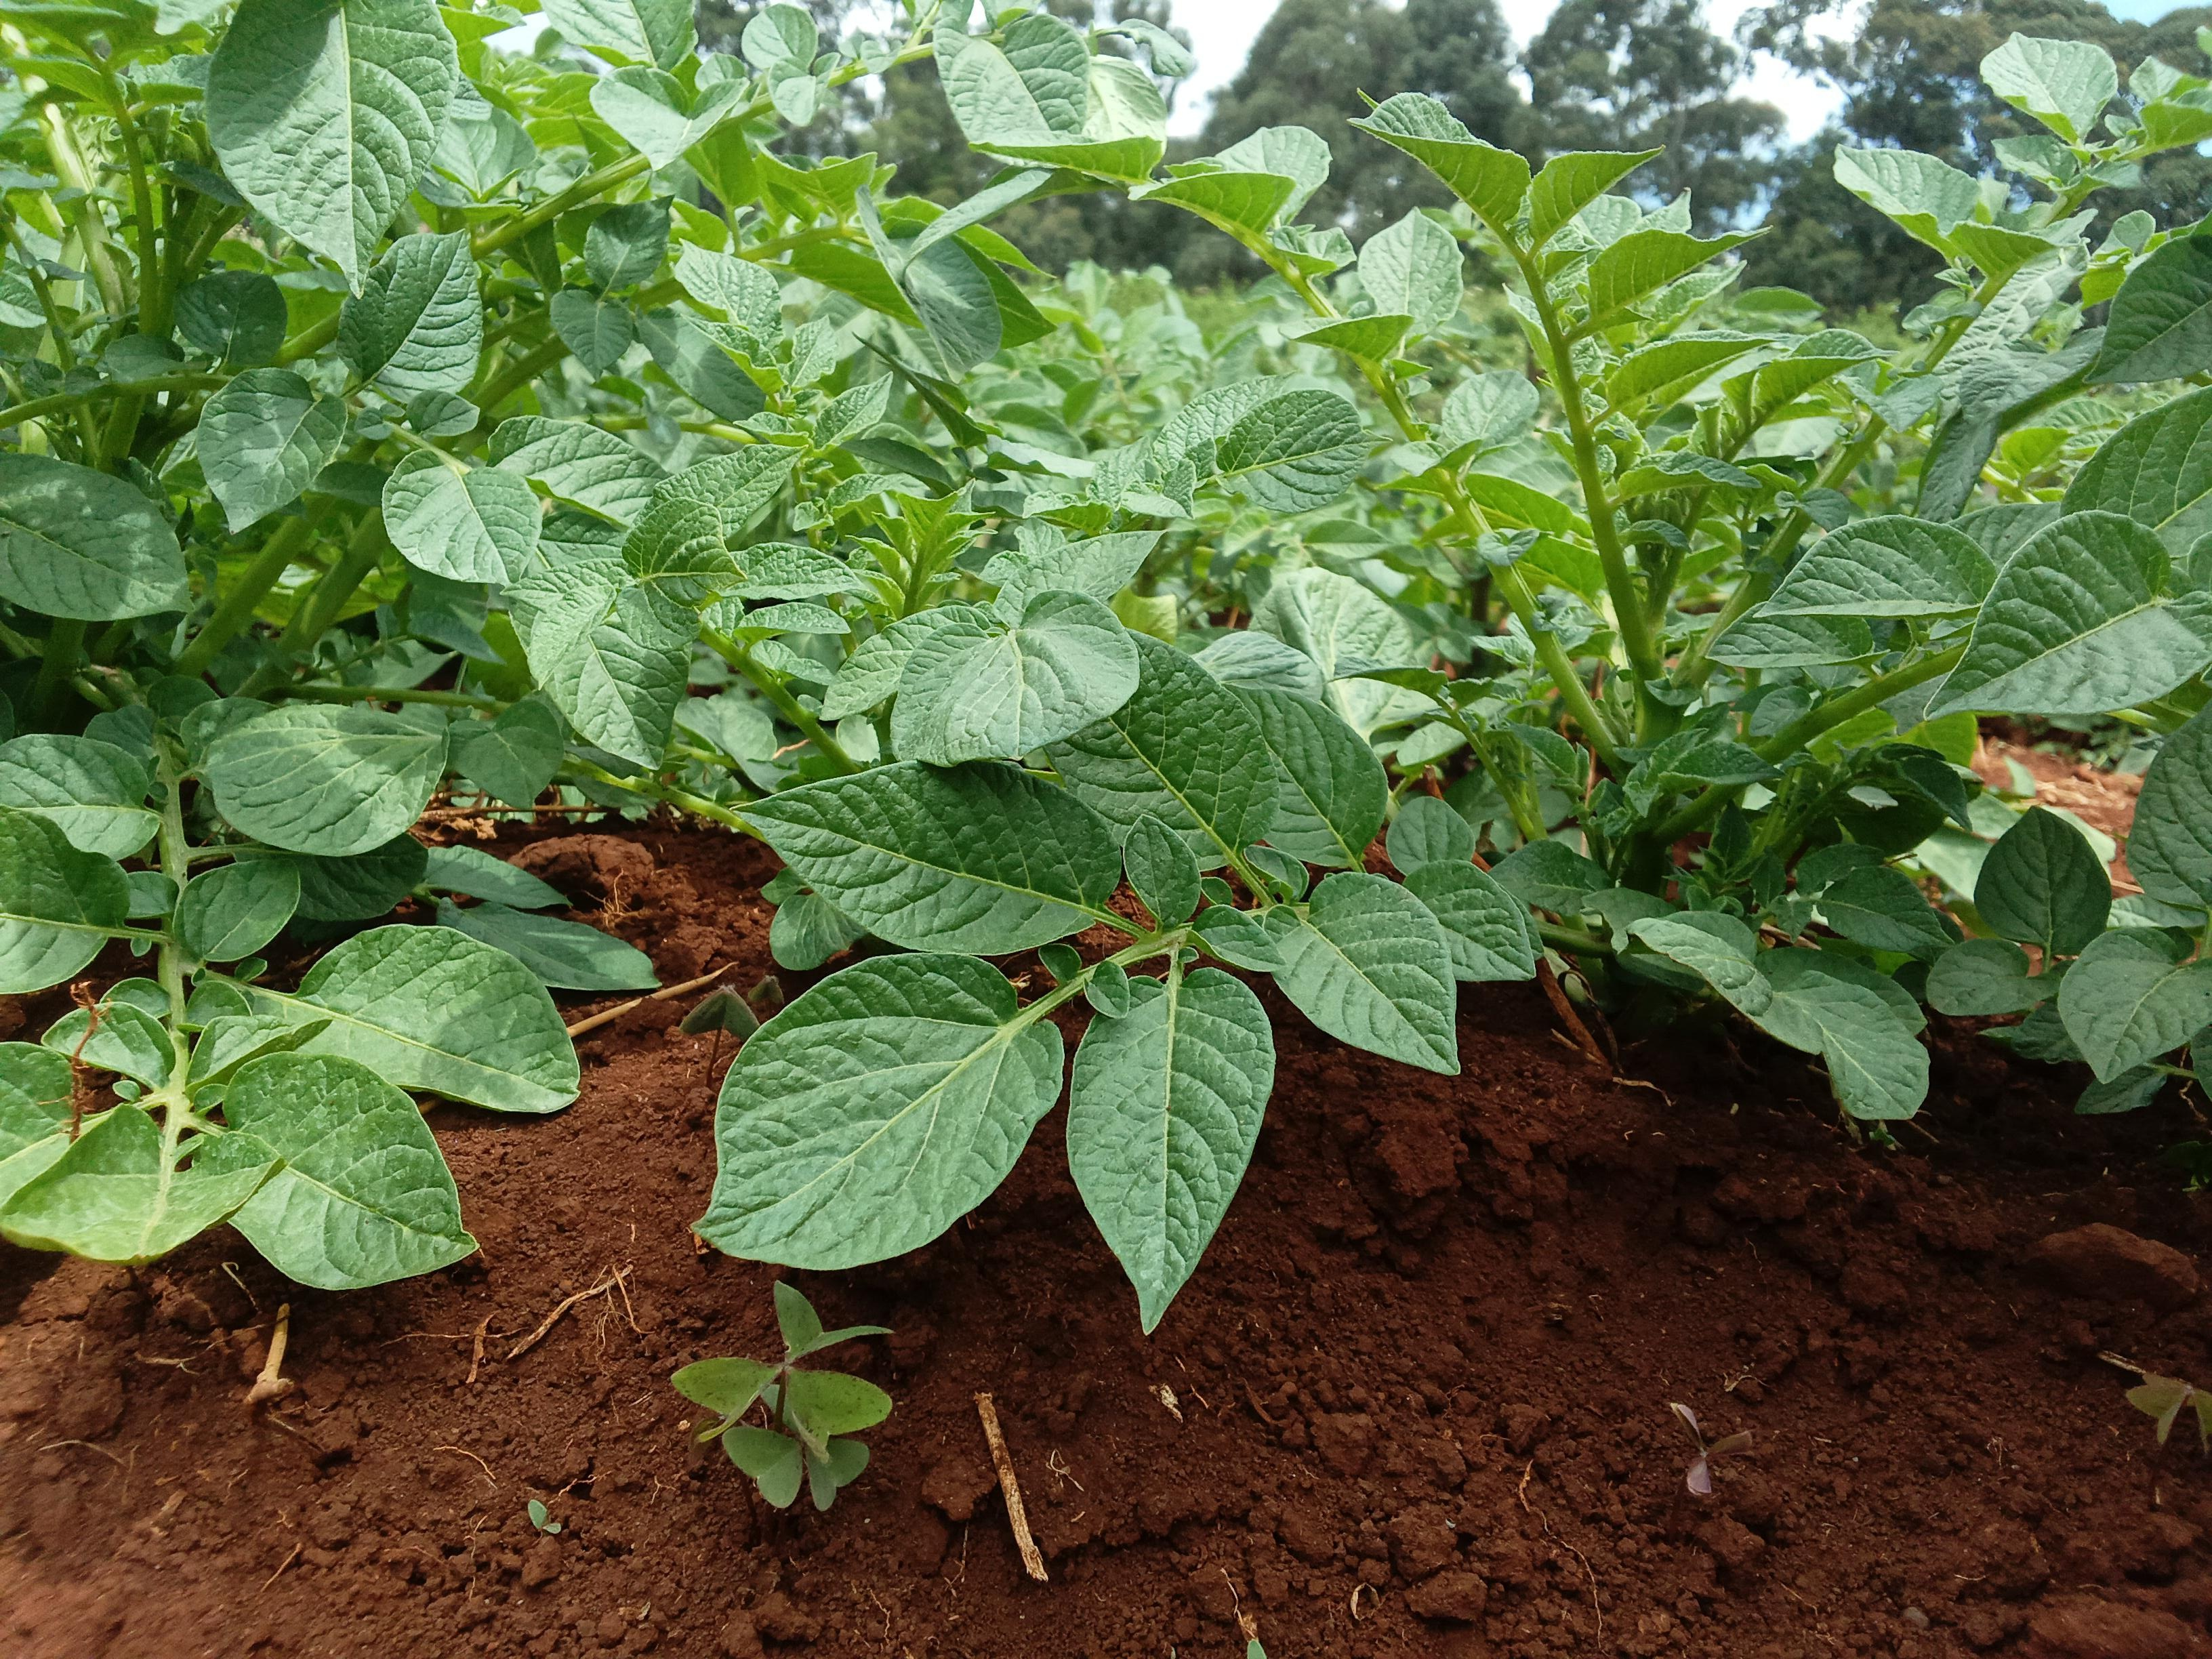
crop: potato
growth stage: vegetative
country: Kenya
